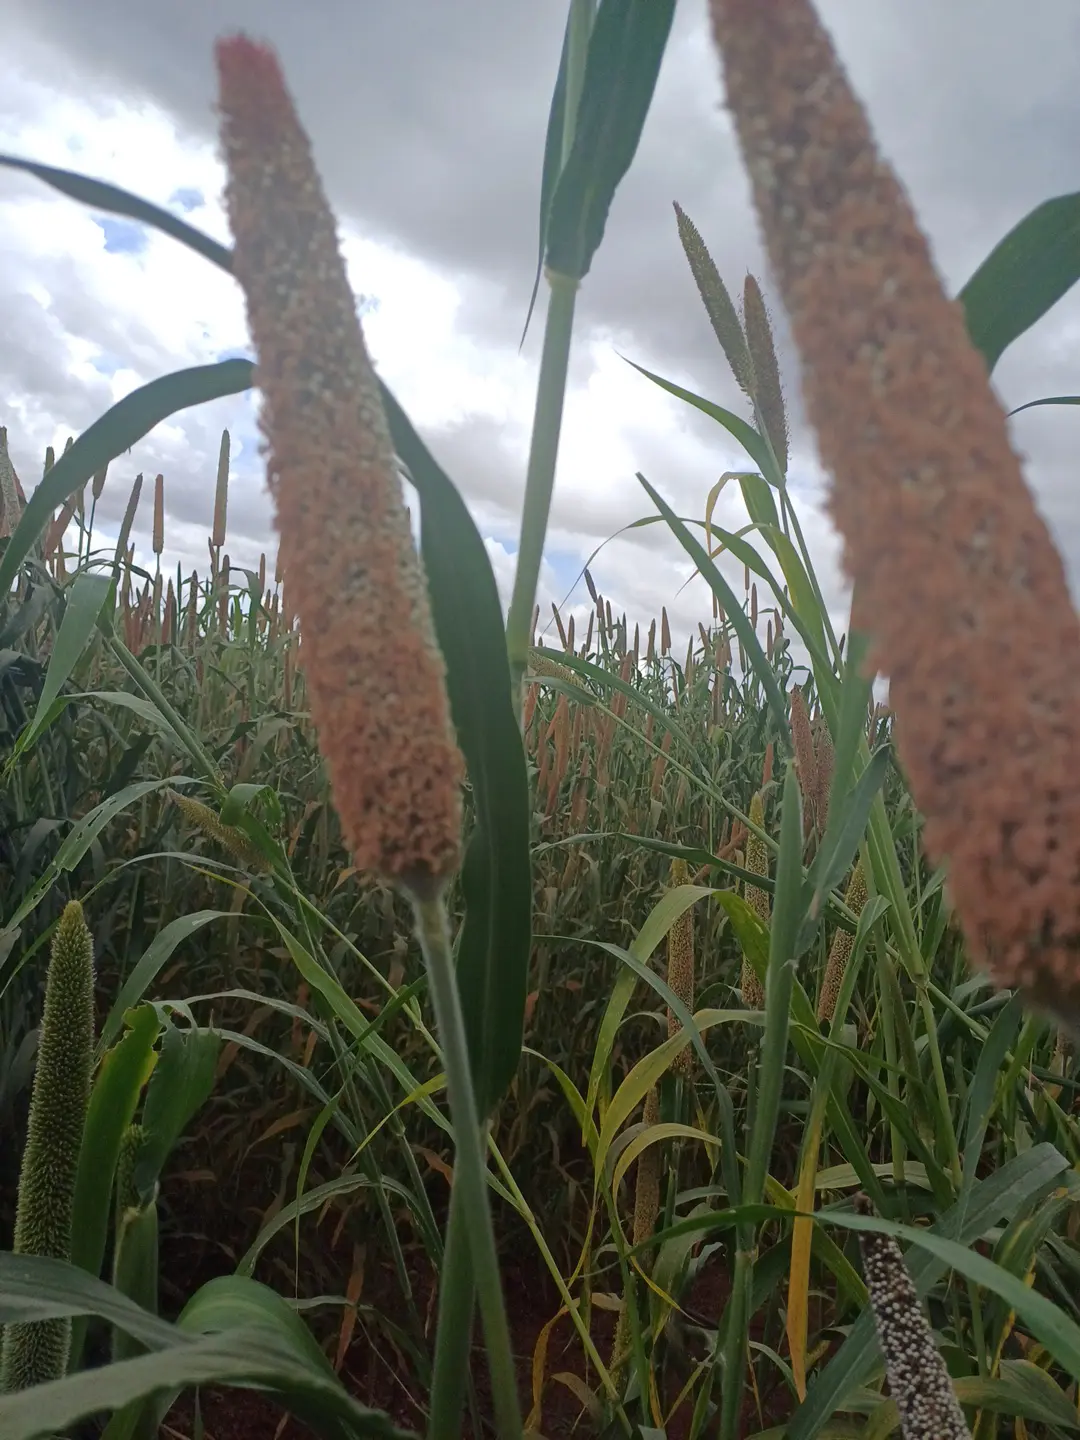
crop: pearl millet
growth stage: flowering
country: Kenya
